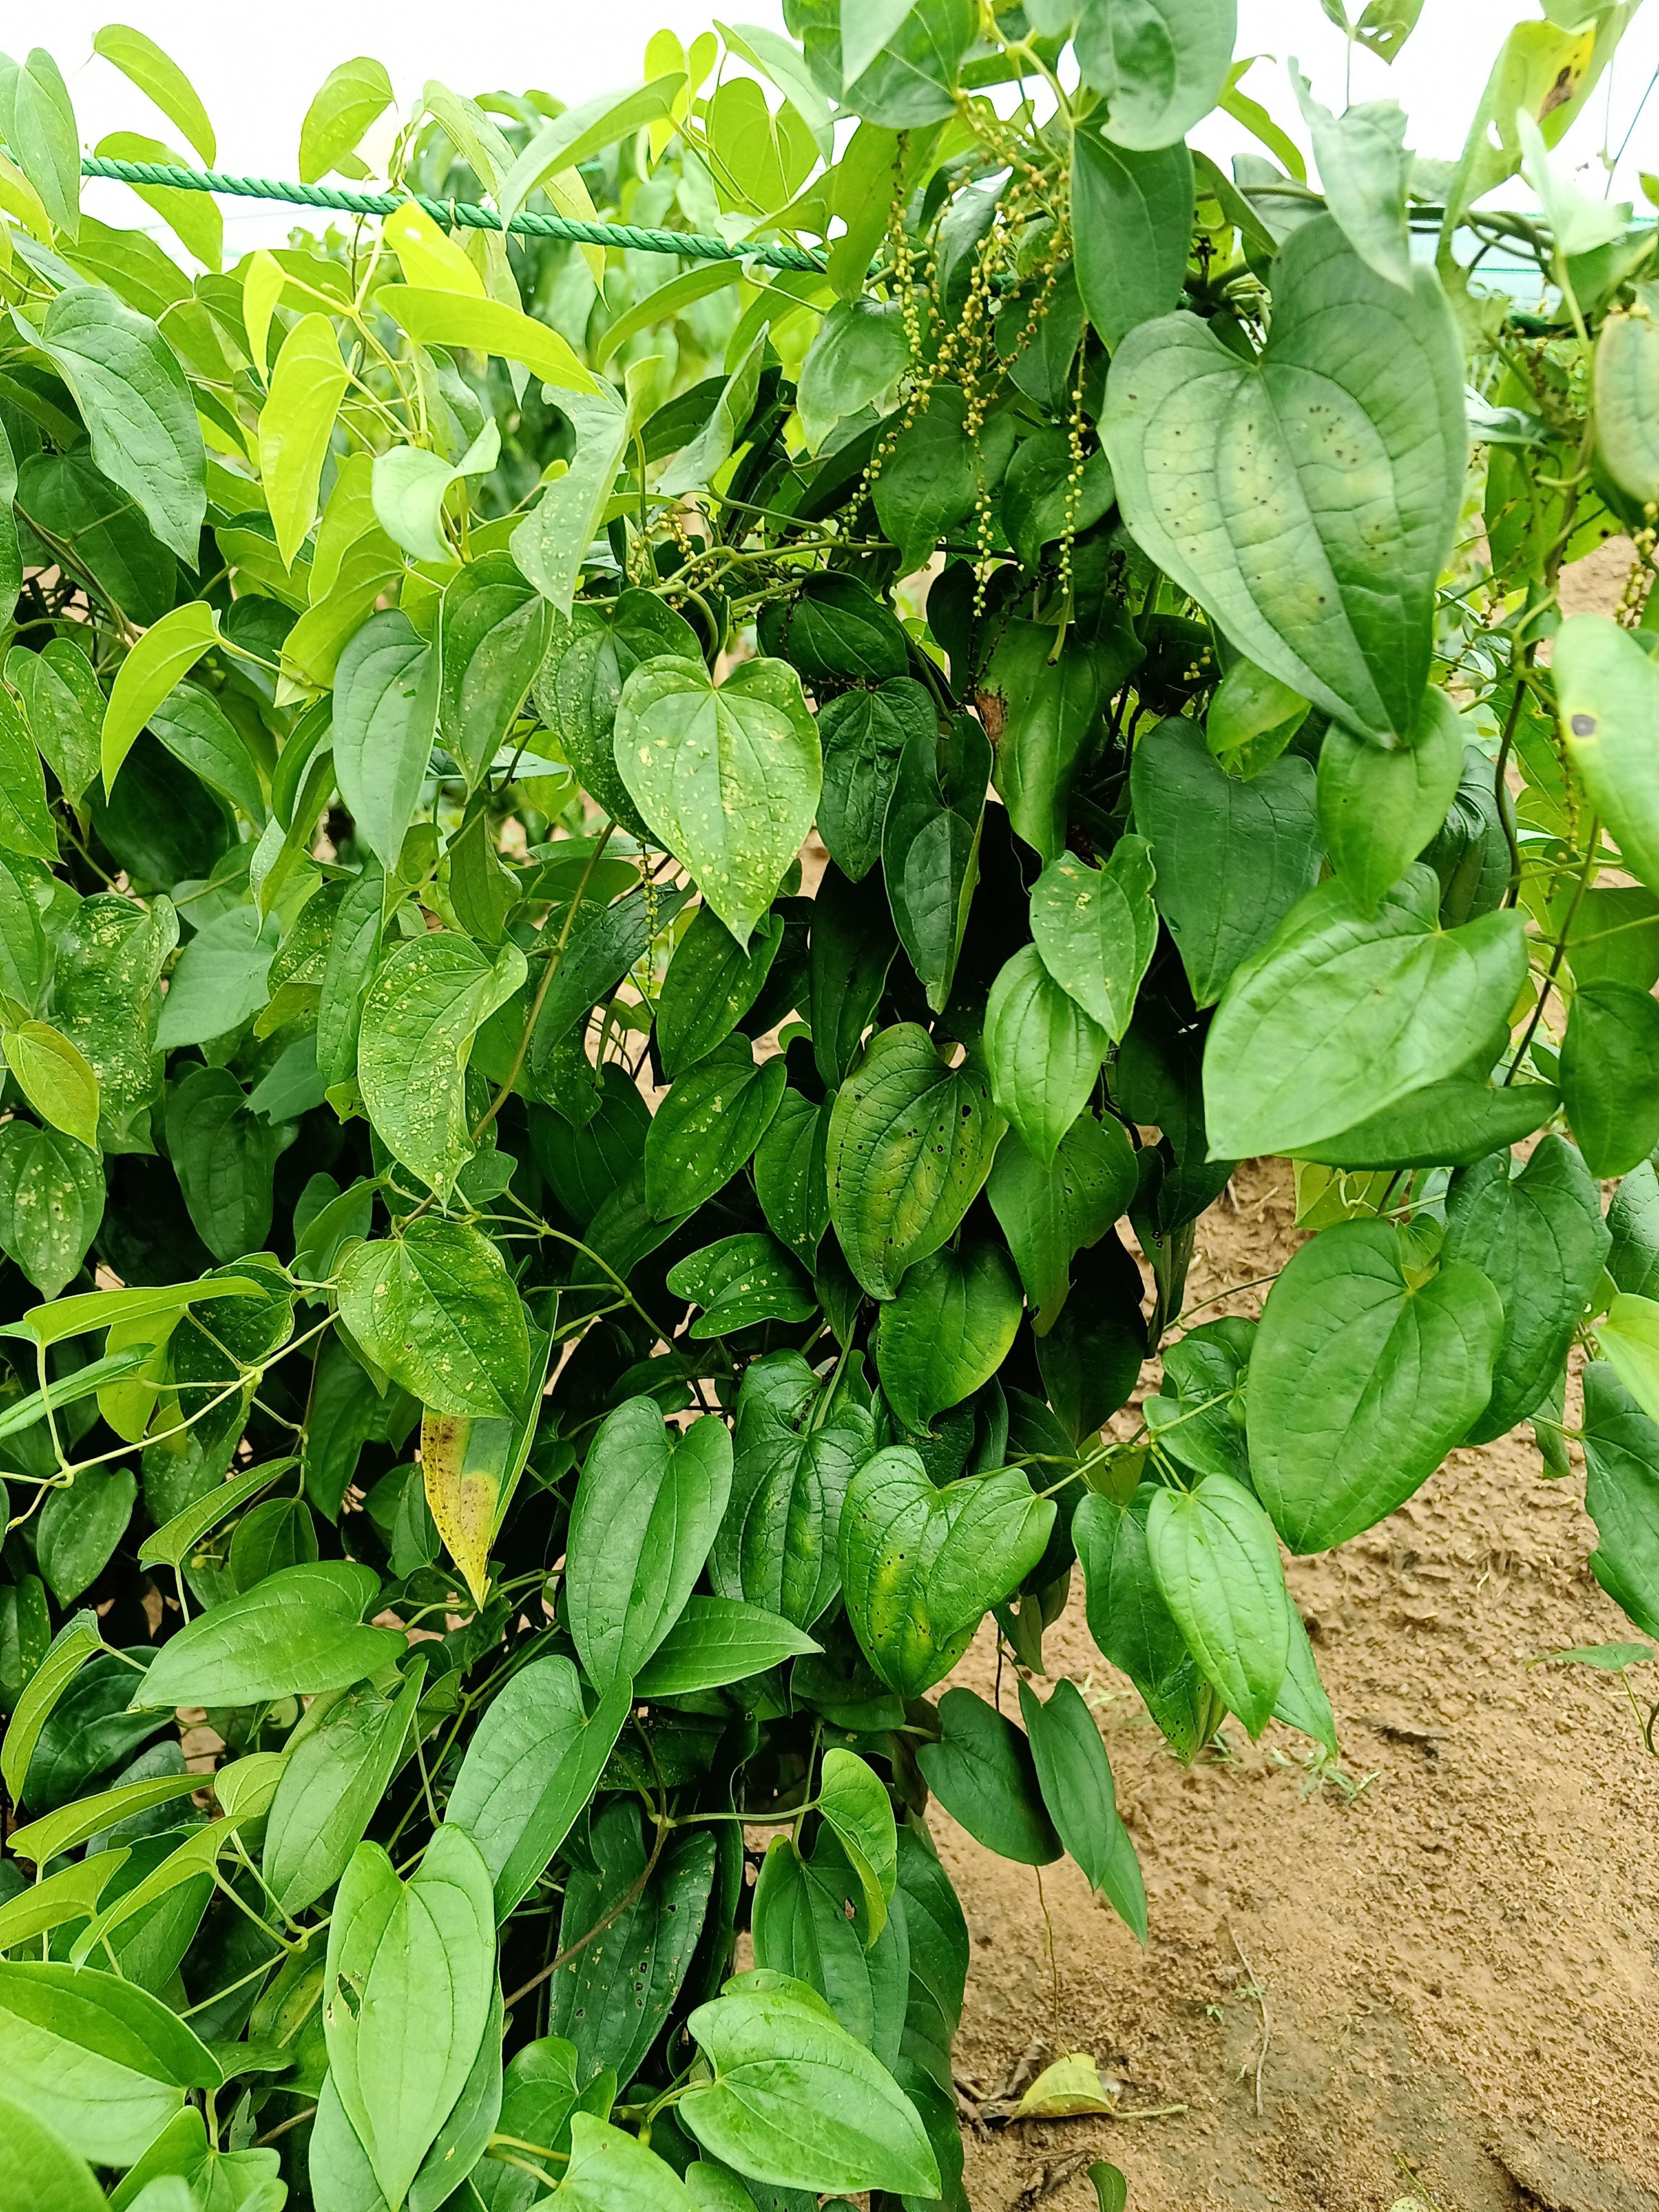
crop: yam
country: Nigeria
